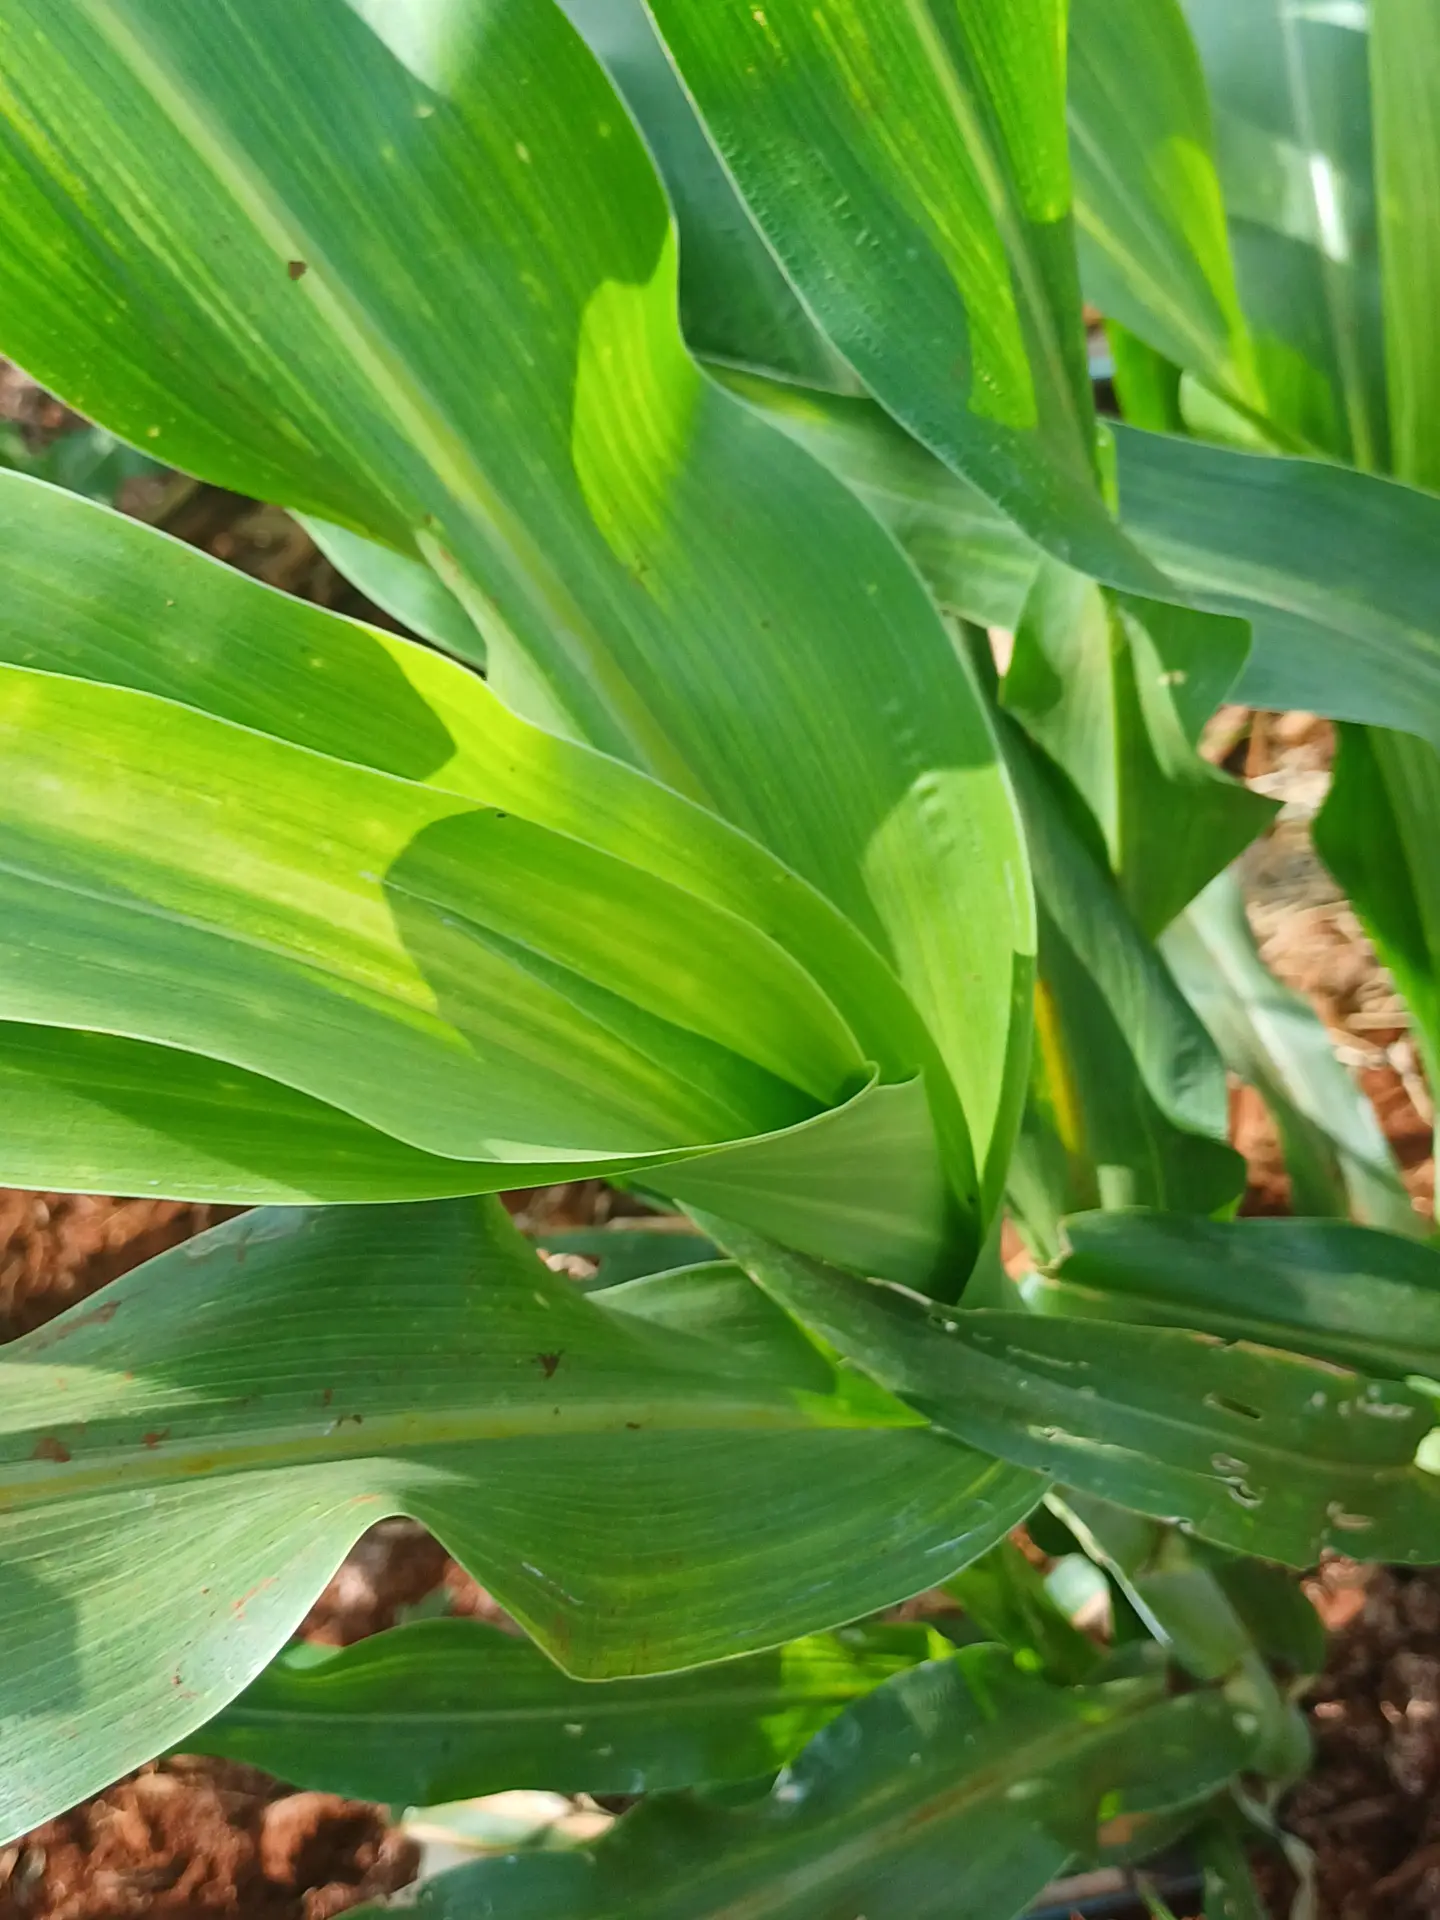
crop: sorghum
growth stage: vegetative
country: Kenya
